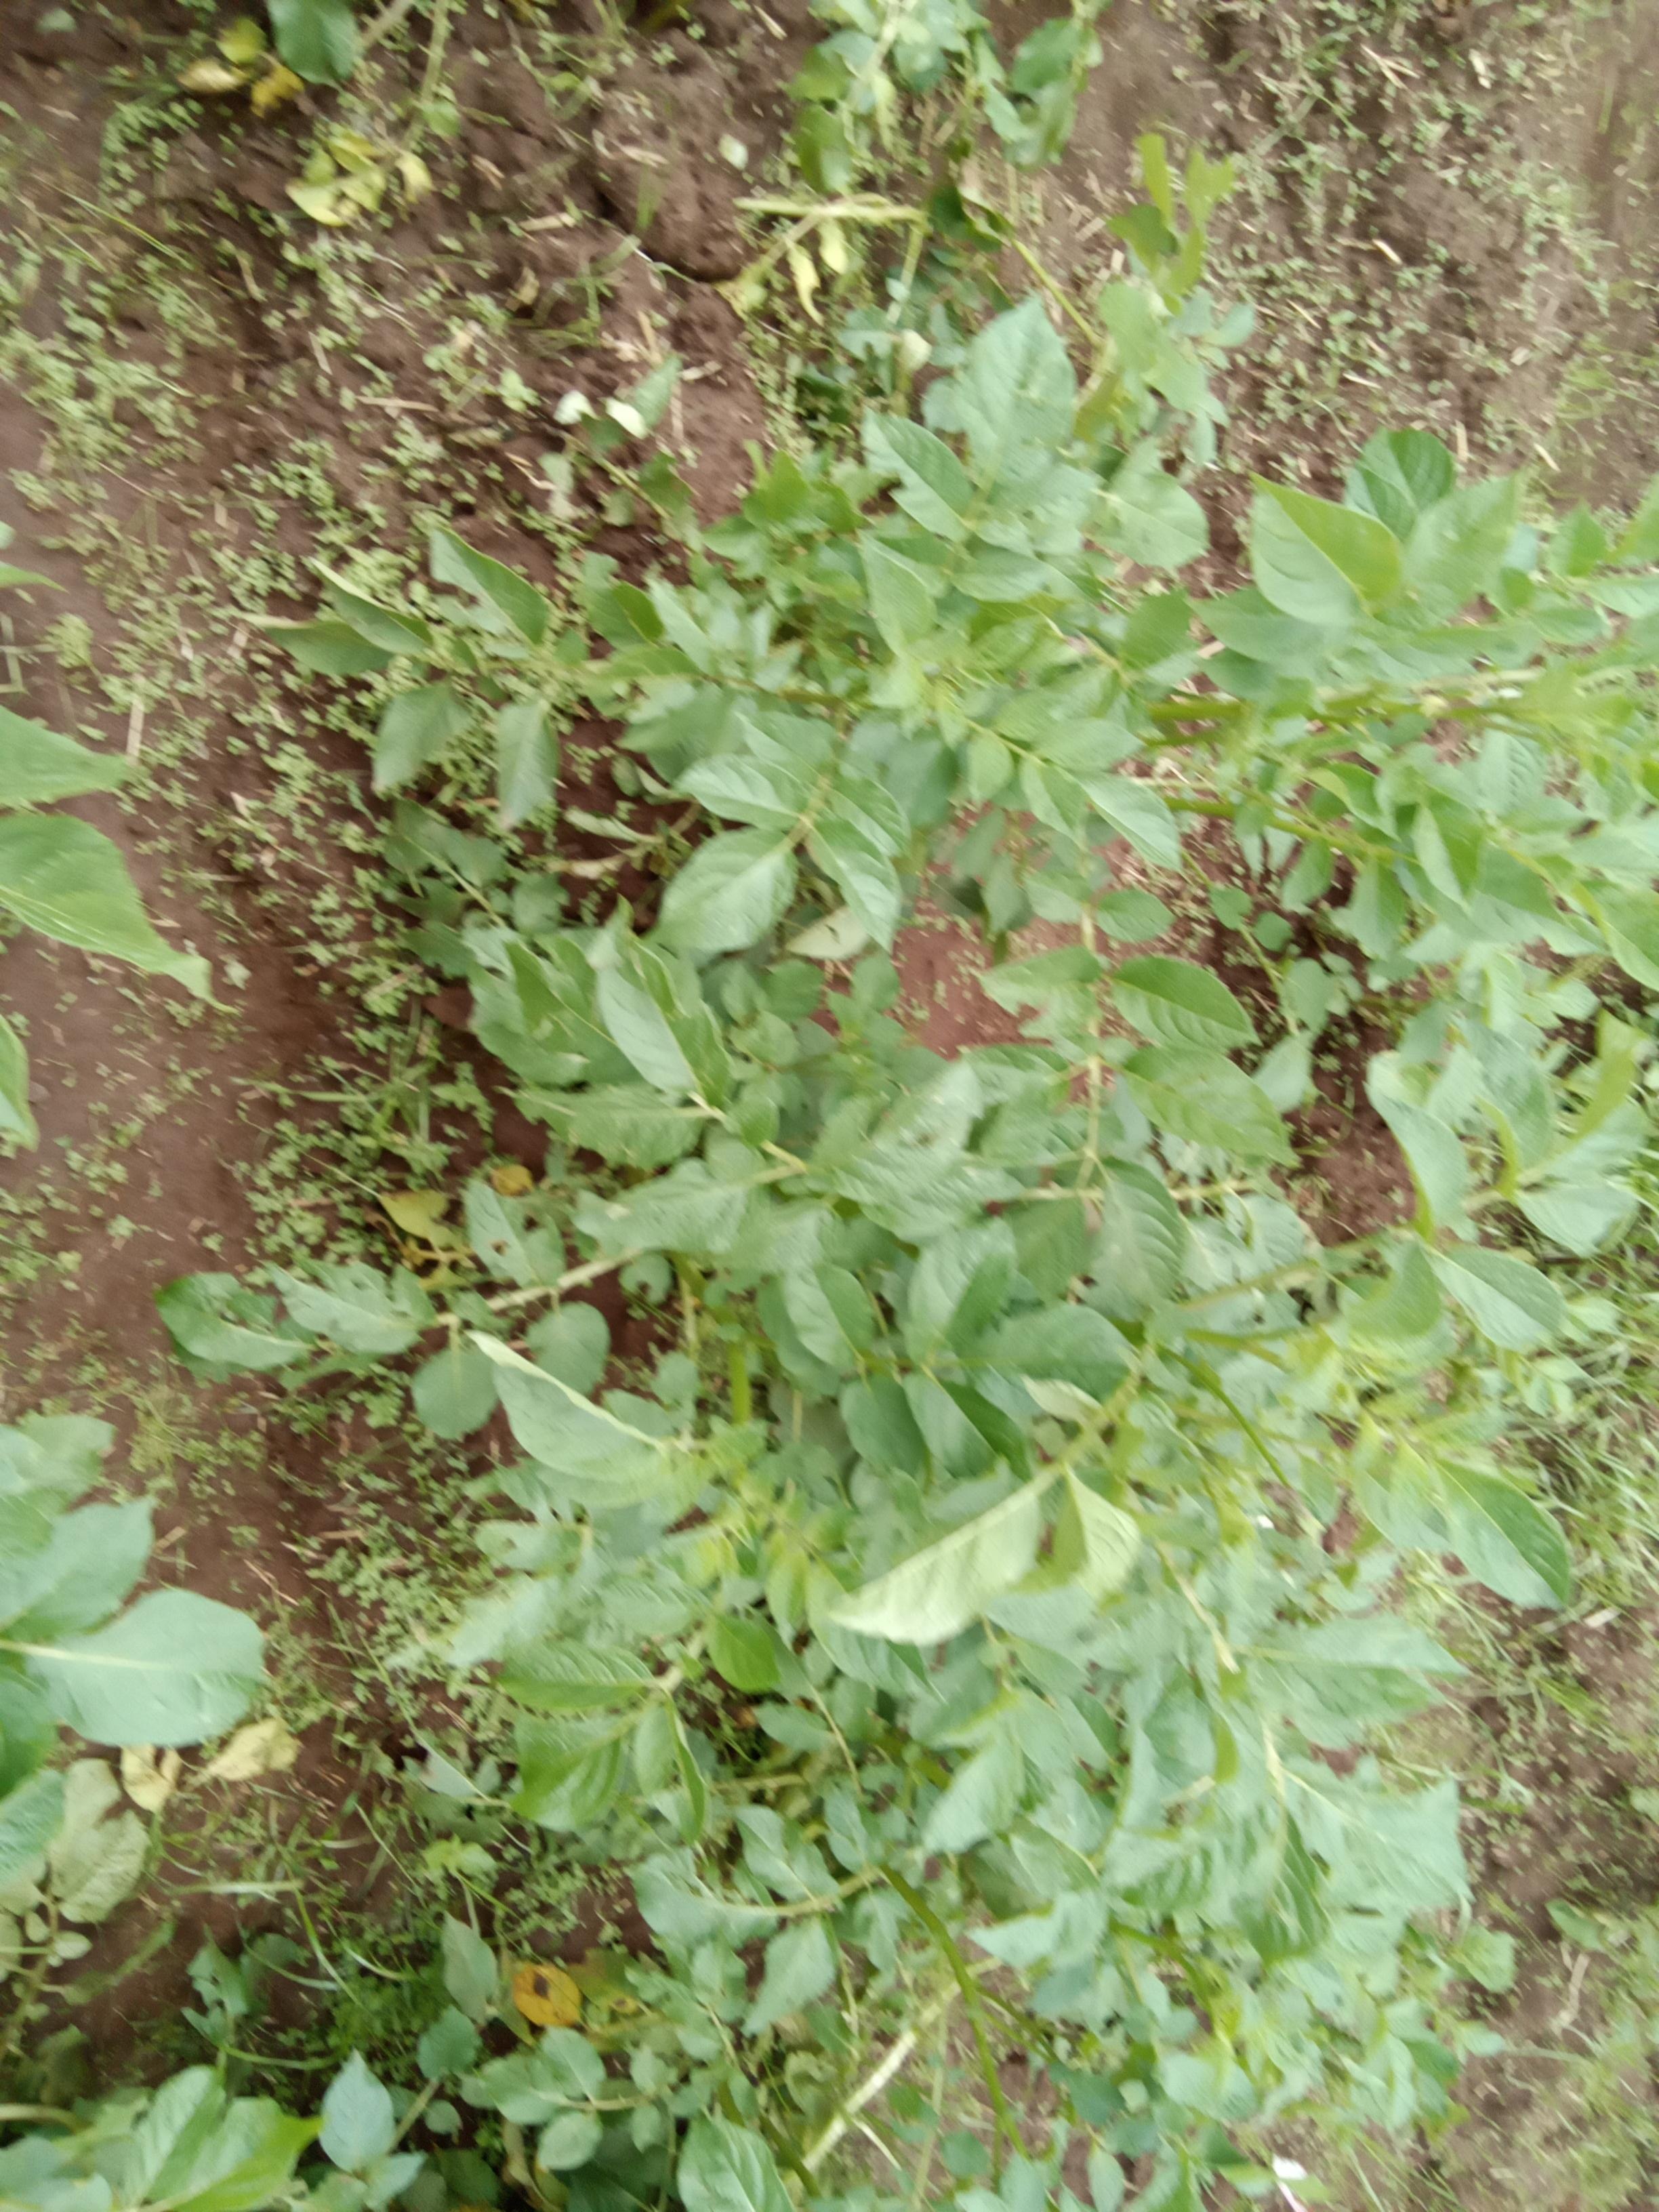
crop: potato
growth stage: flowering
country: Kenya
